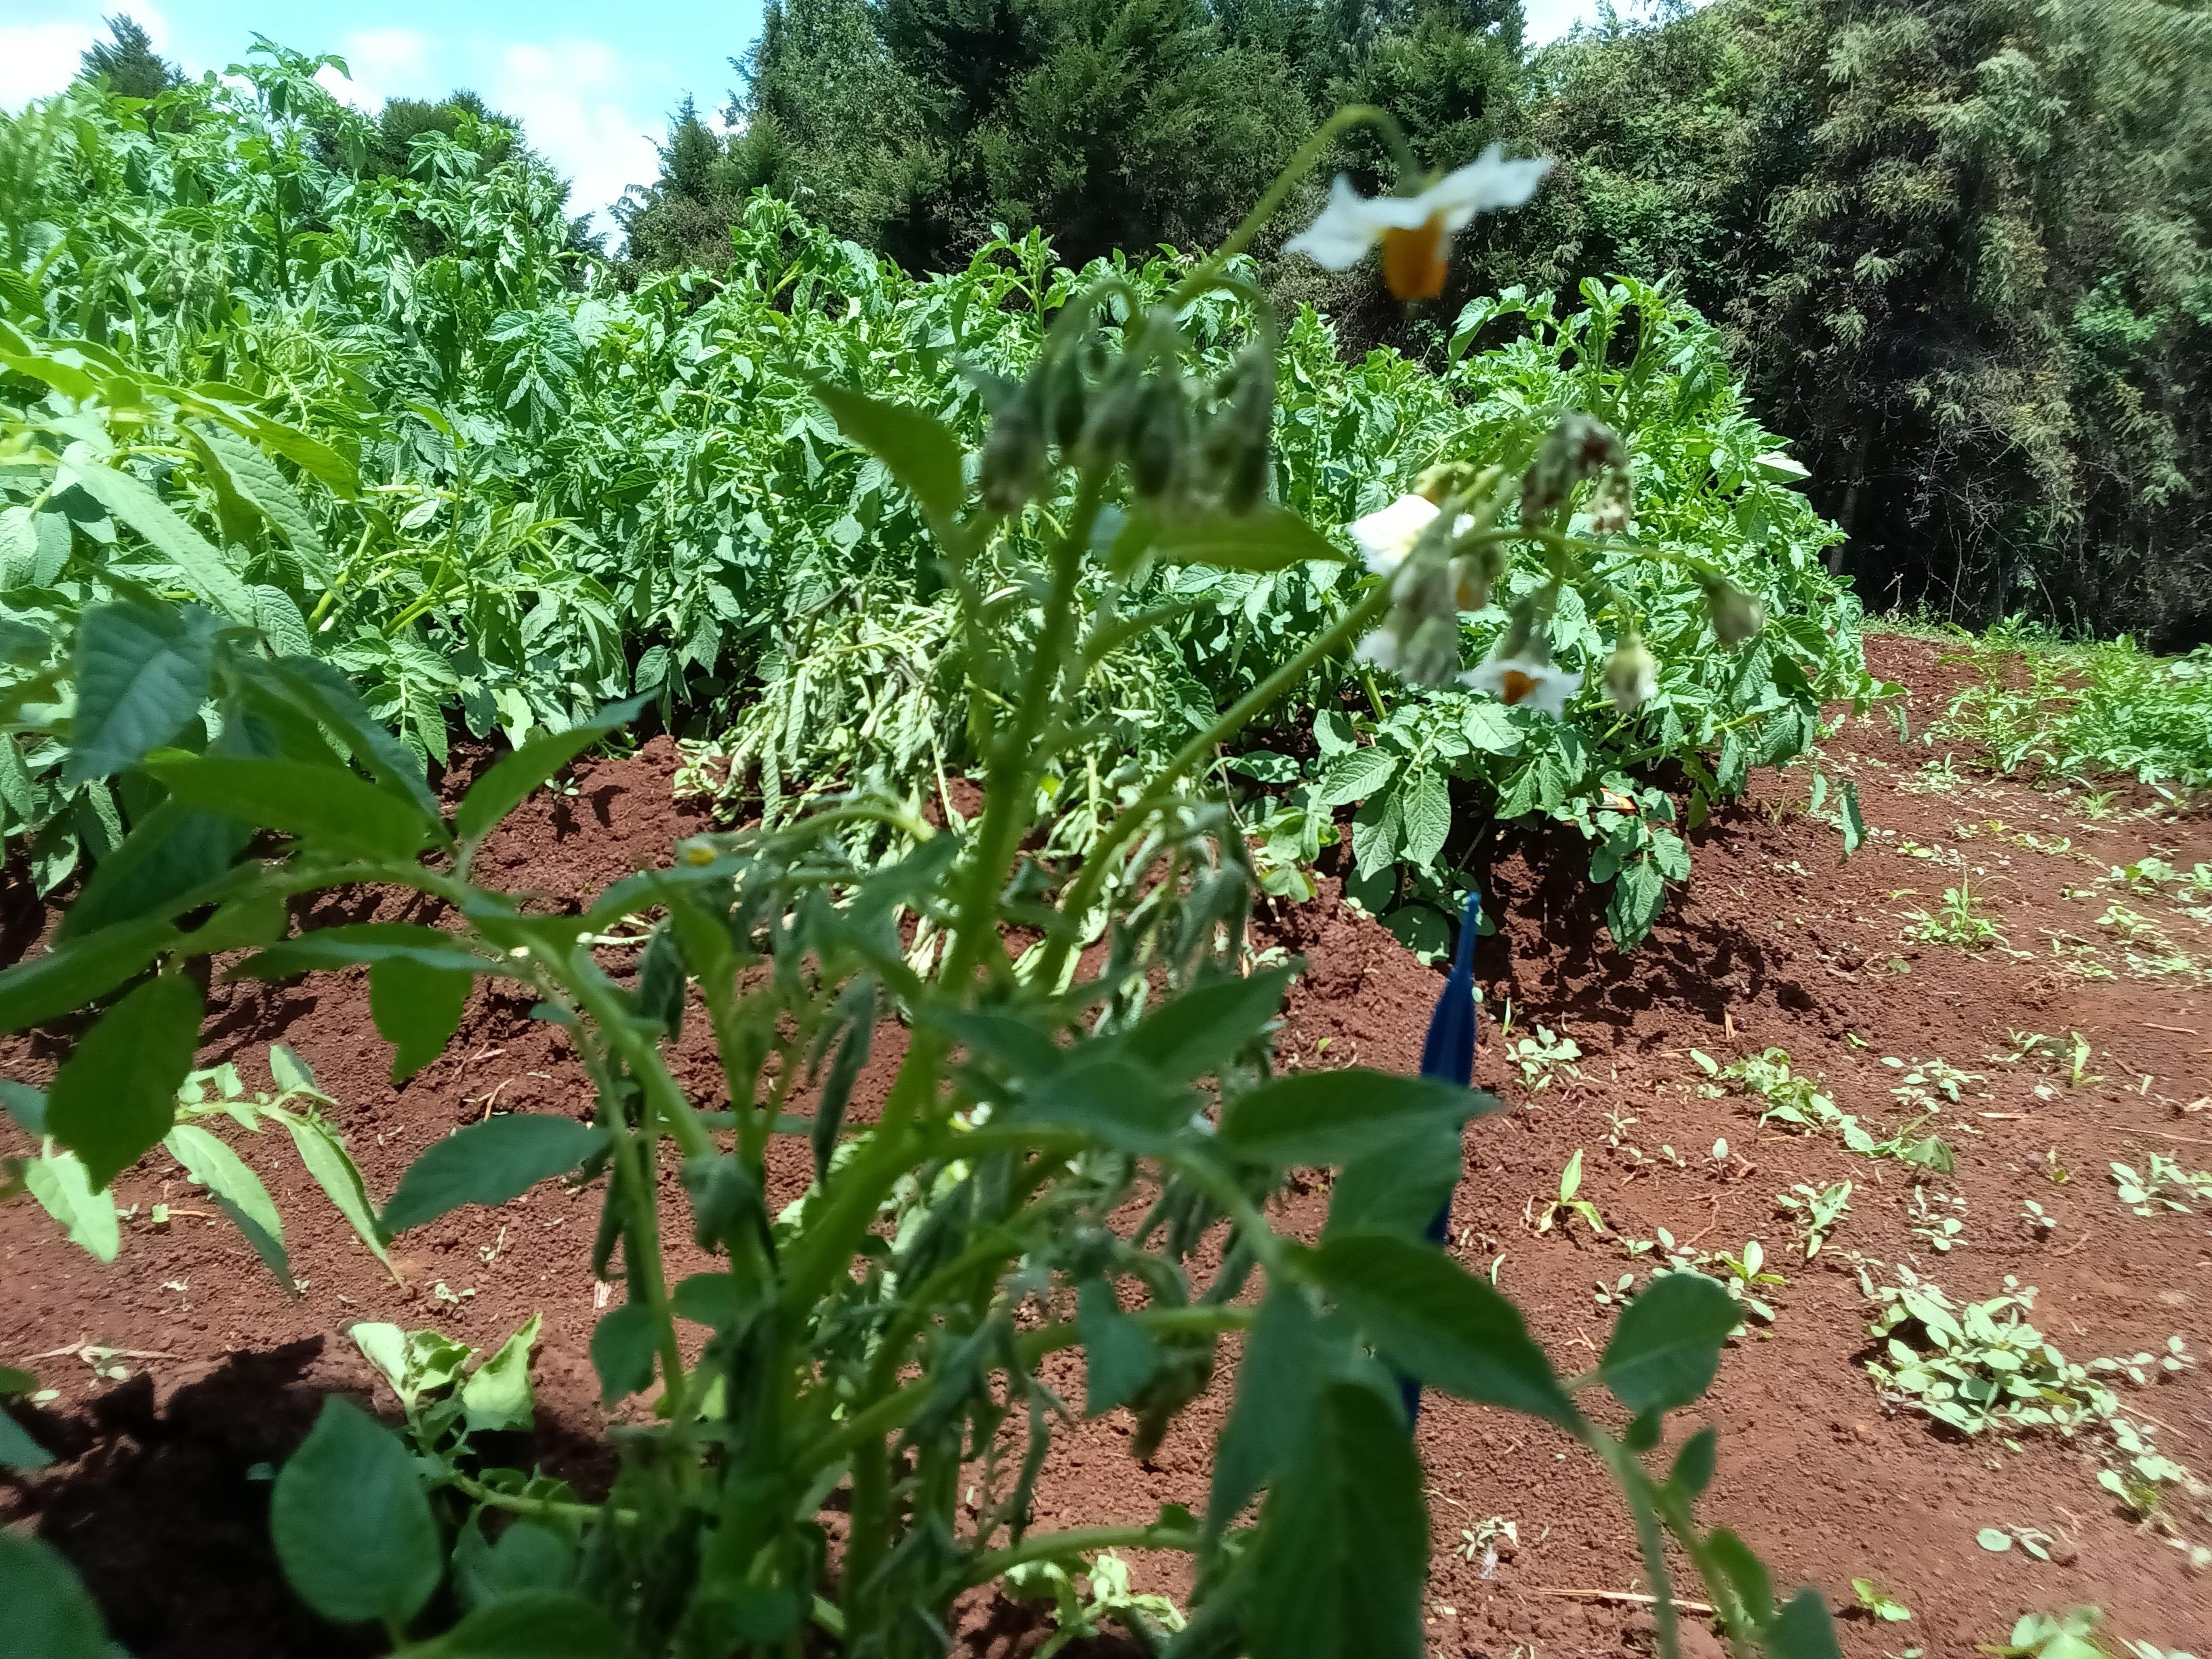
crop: potato
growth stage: flowering
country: Kenya
